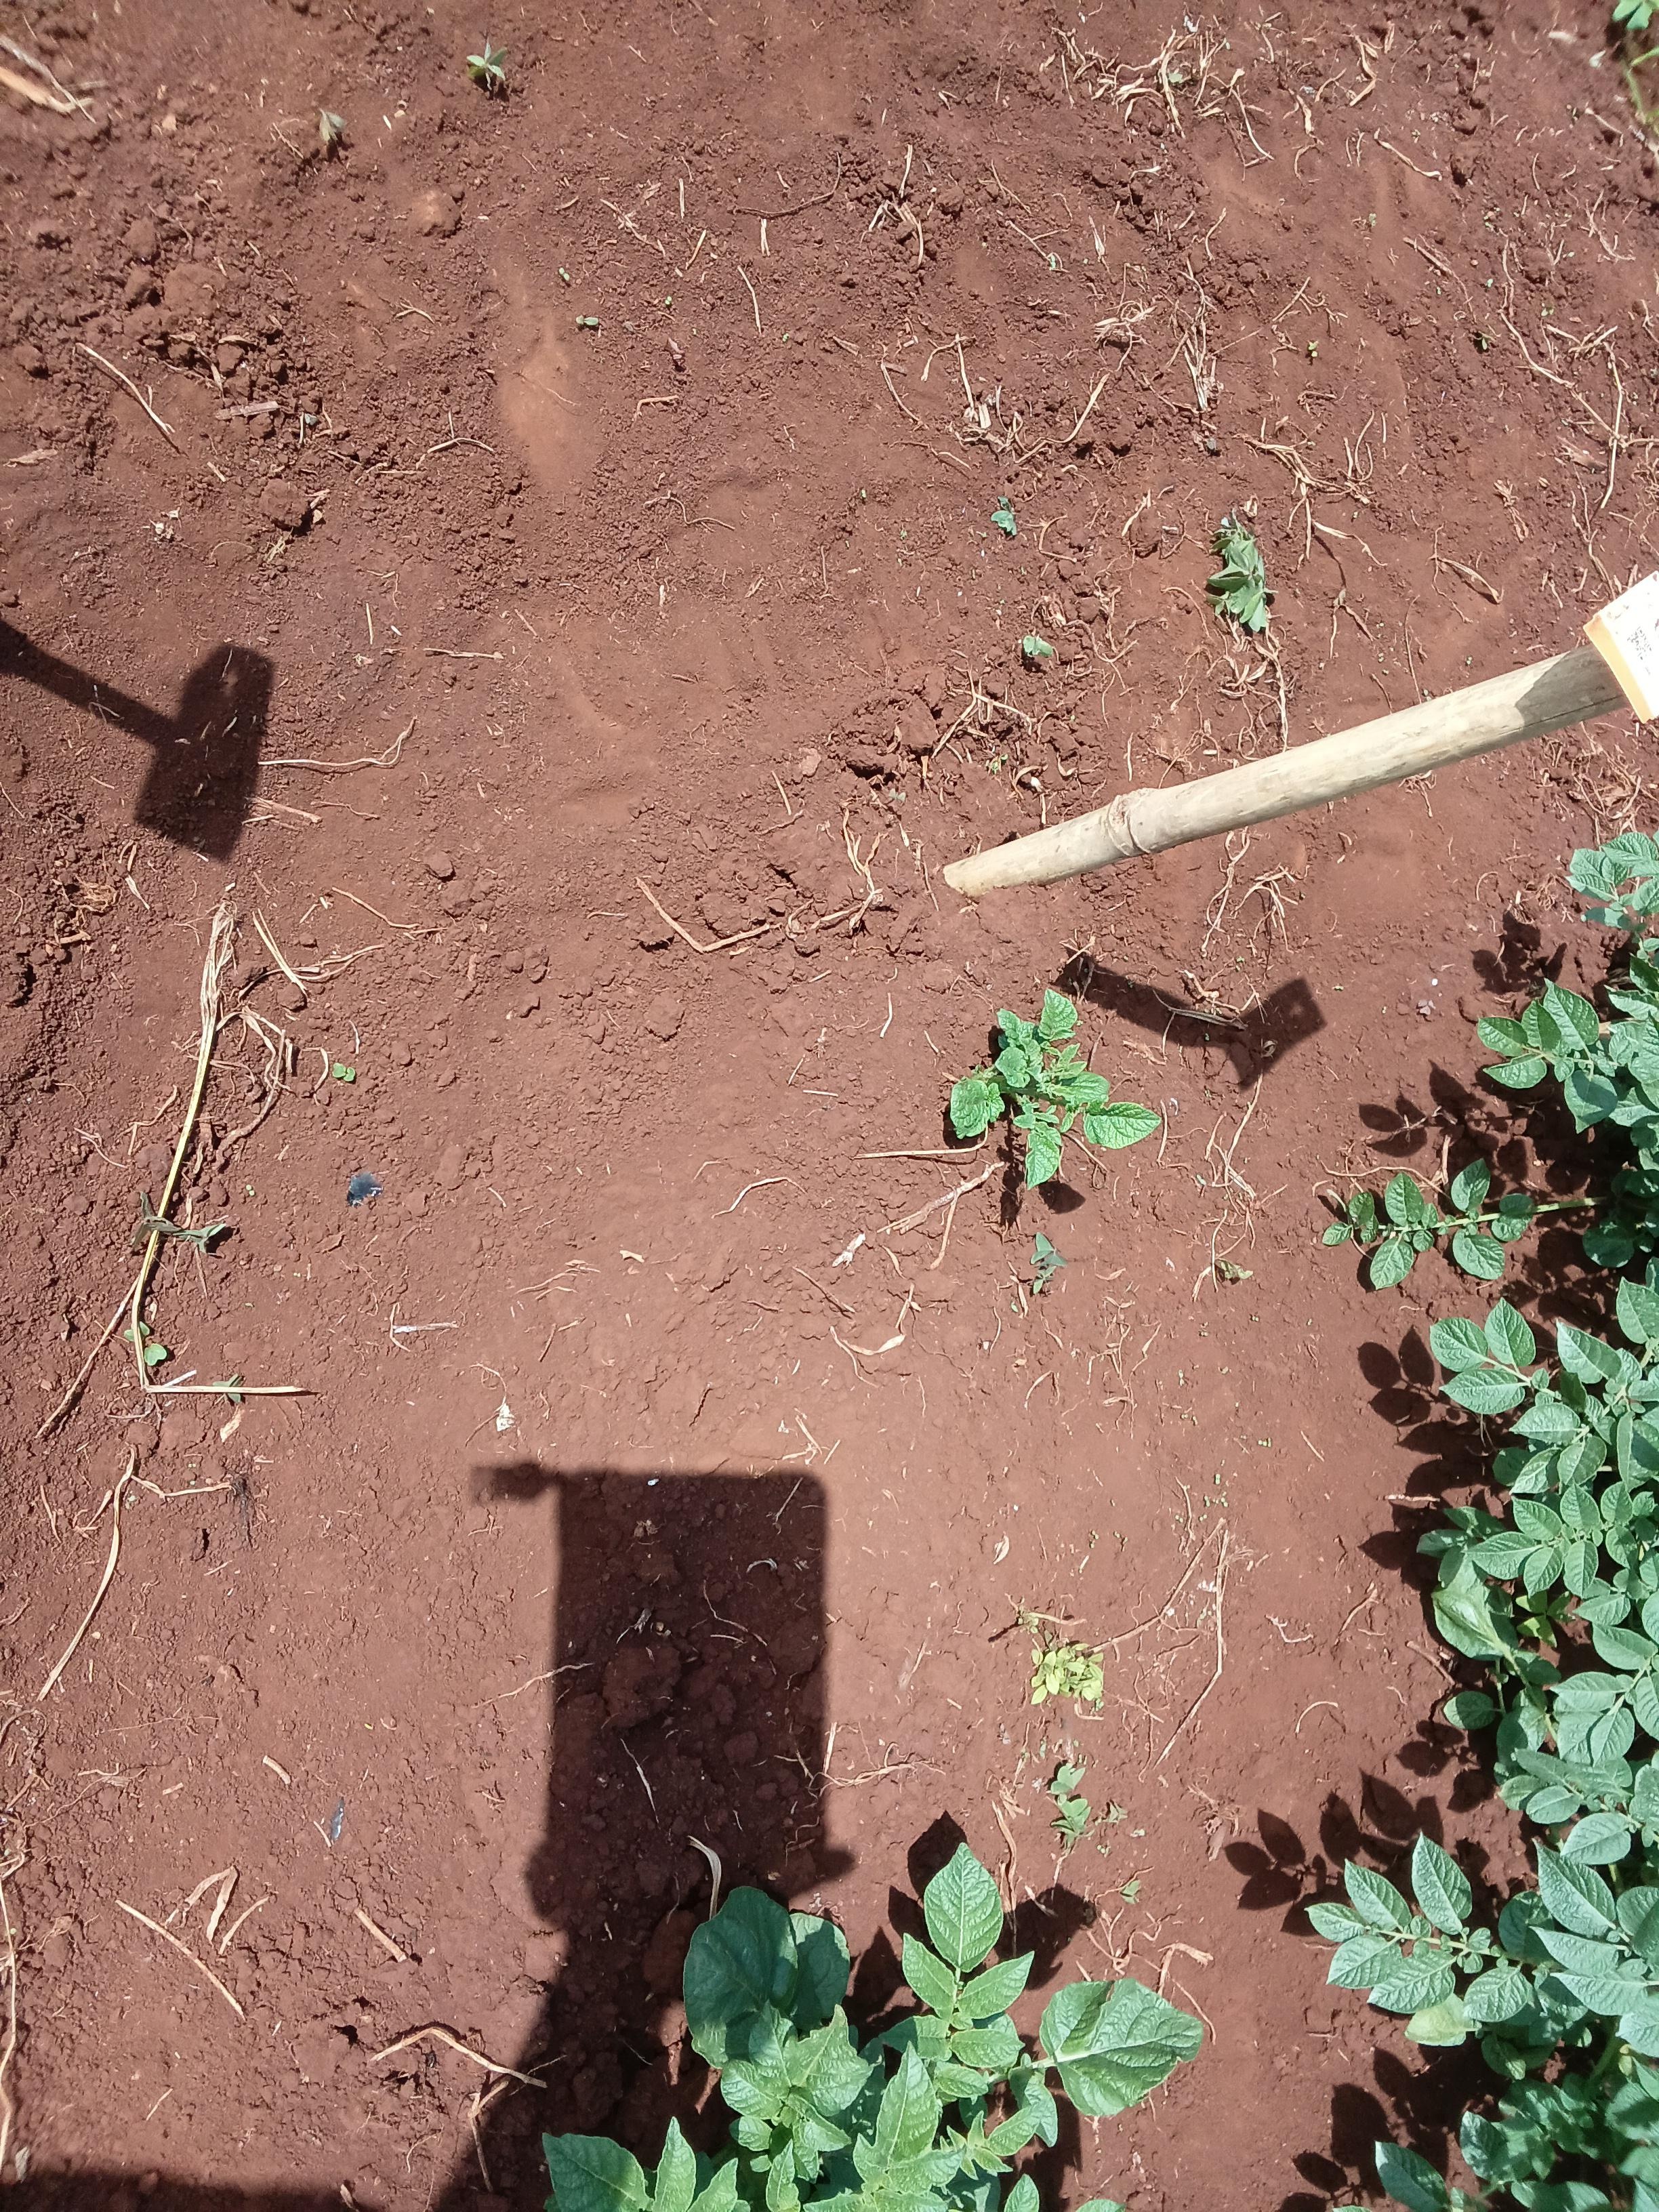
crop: potato
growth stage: vegetative
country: Kenya
